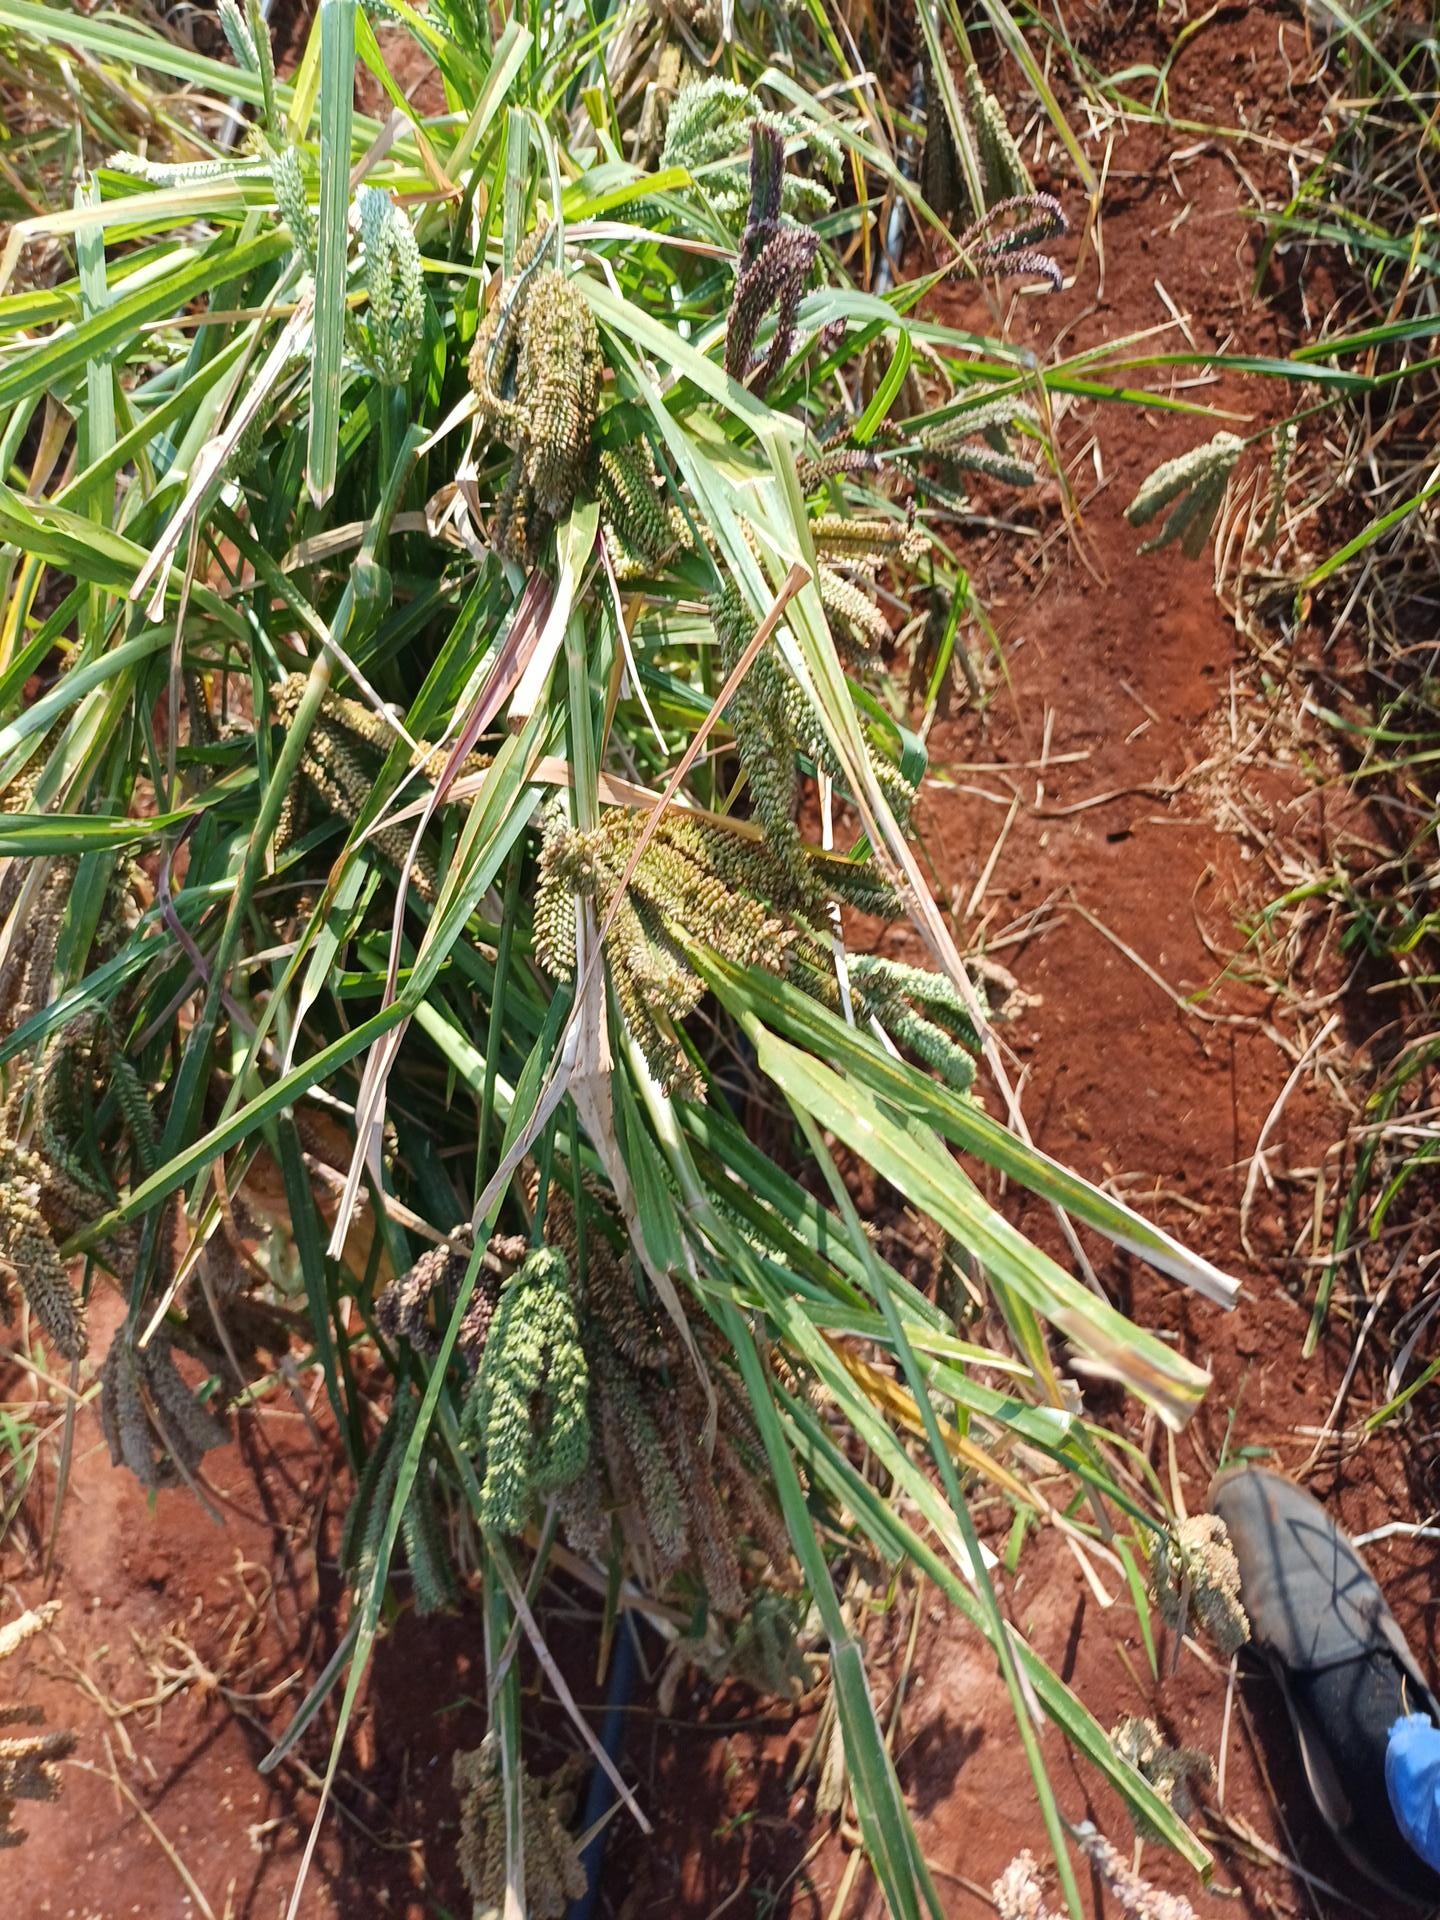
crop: finger millet
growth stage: filling grain
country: Kenya
